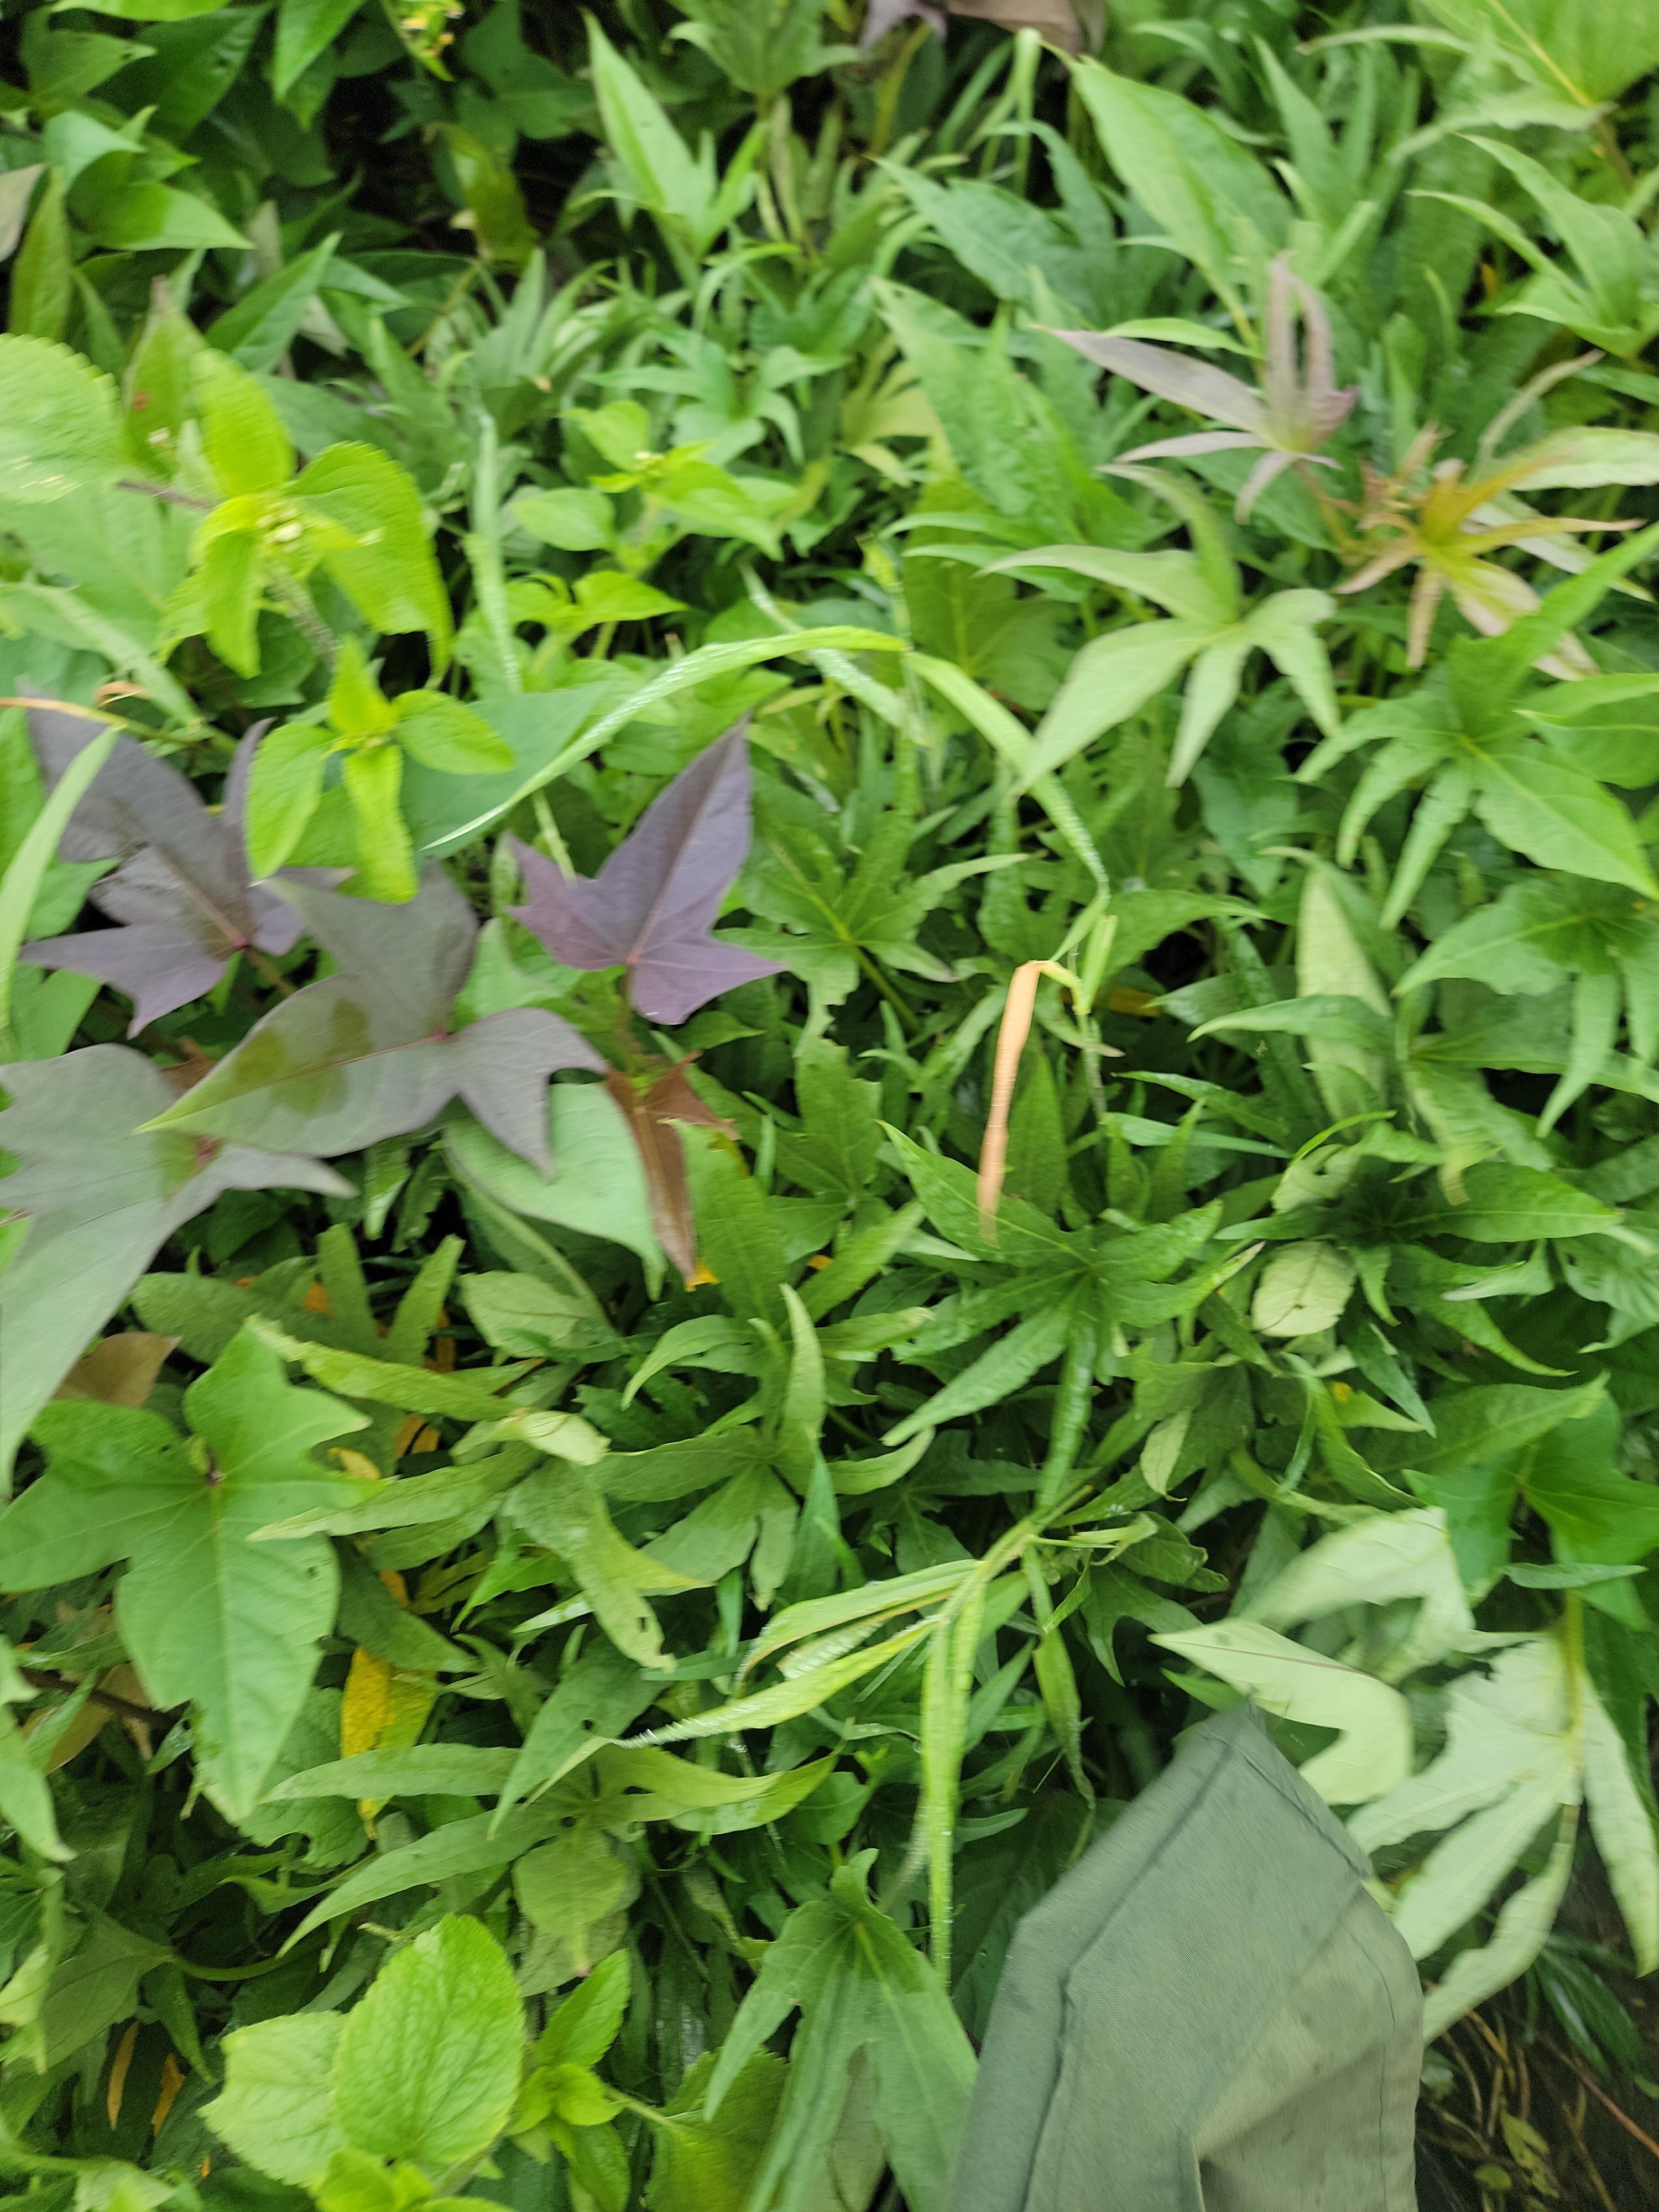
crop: sweet potato
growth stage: vegetative
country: Tanzania
